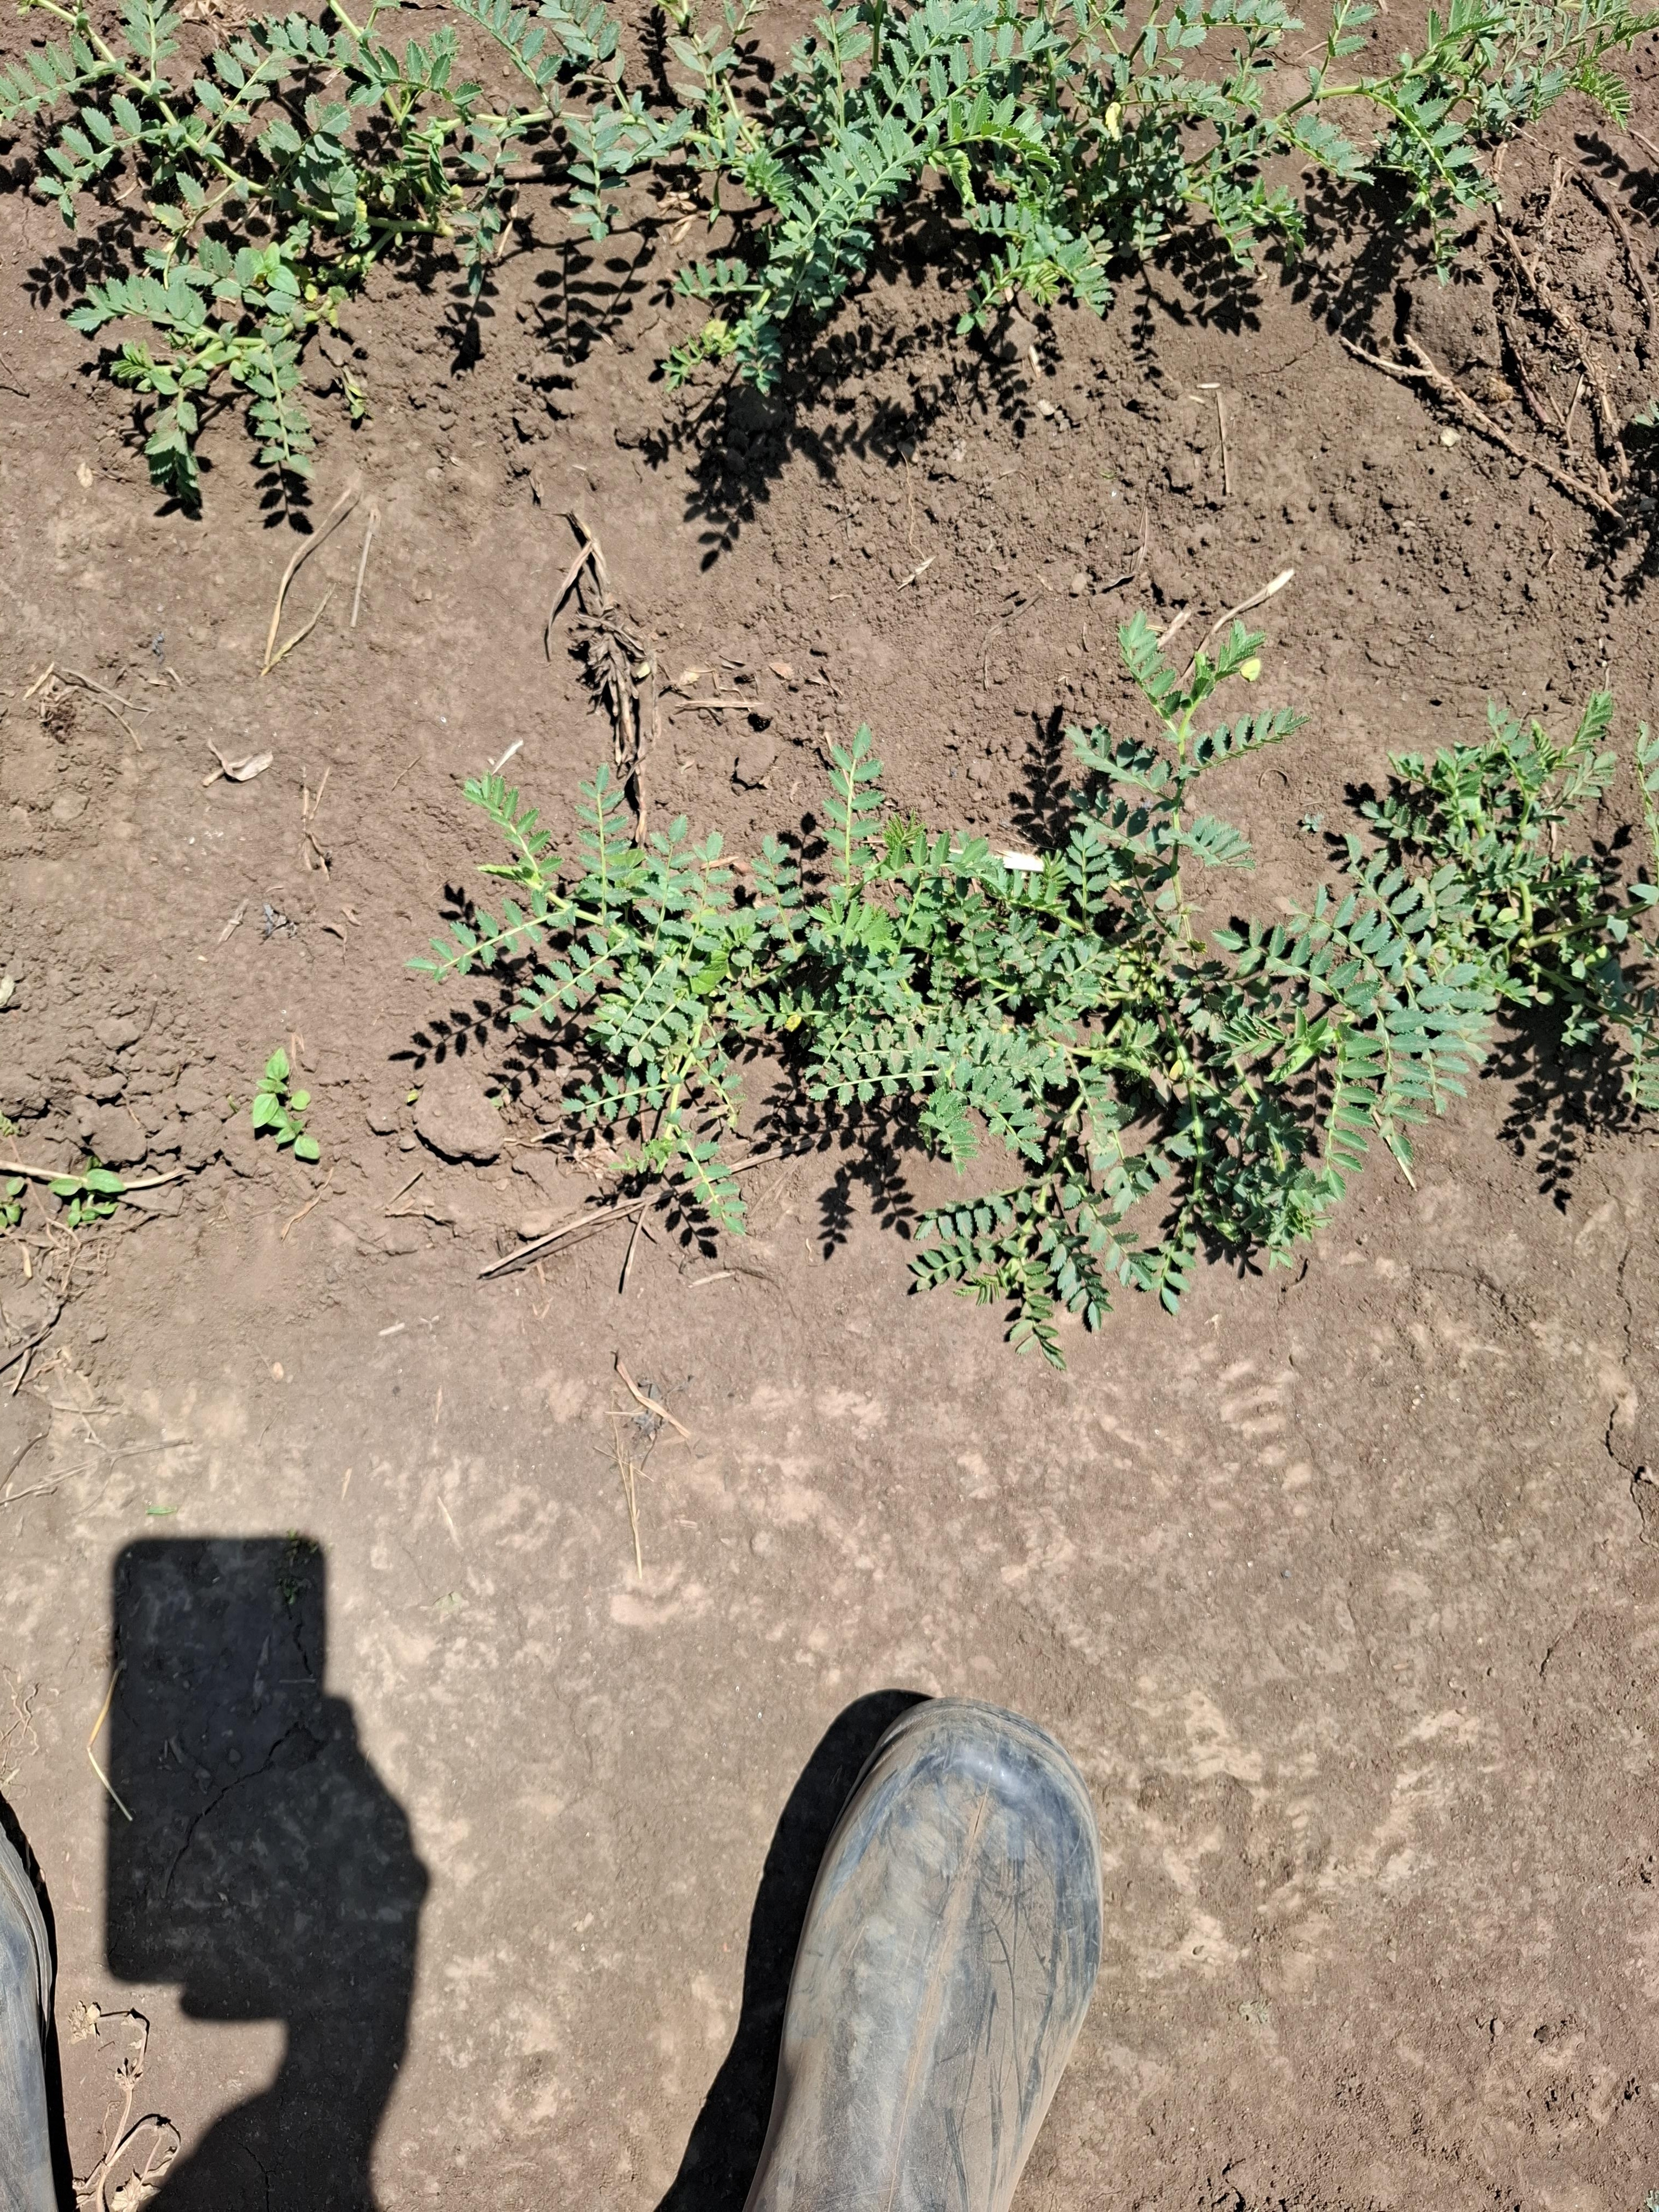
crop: chickpea
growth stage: vegetative
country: Tanzania
